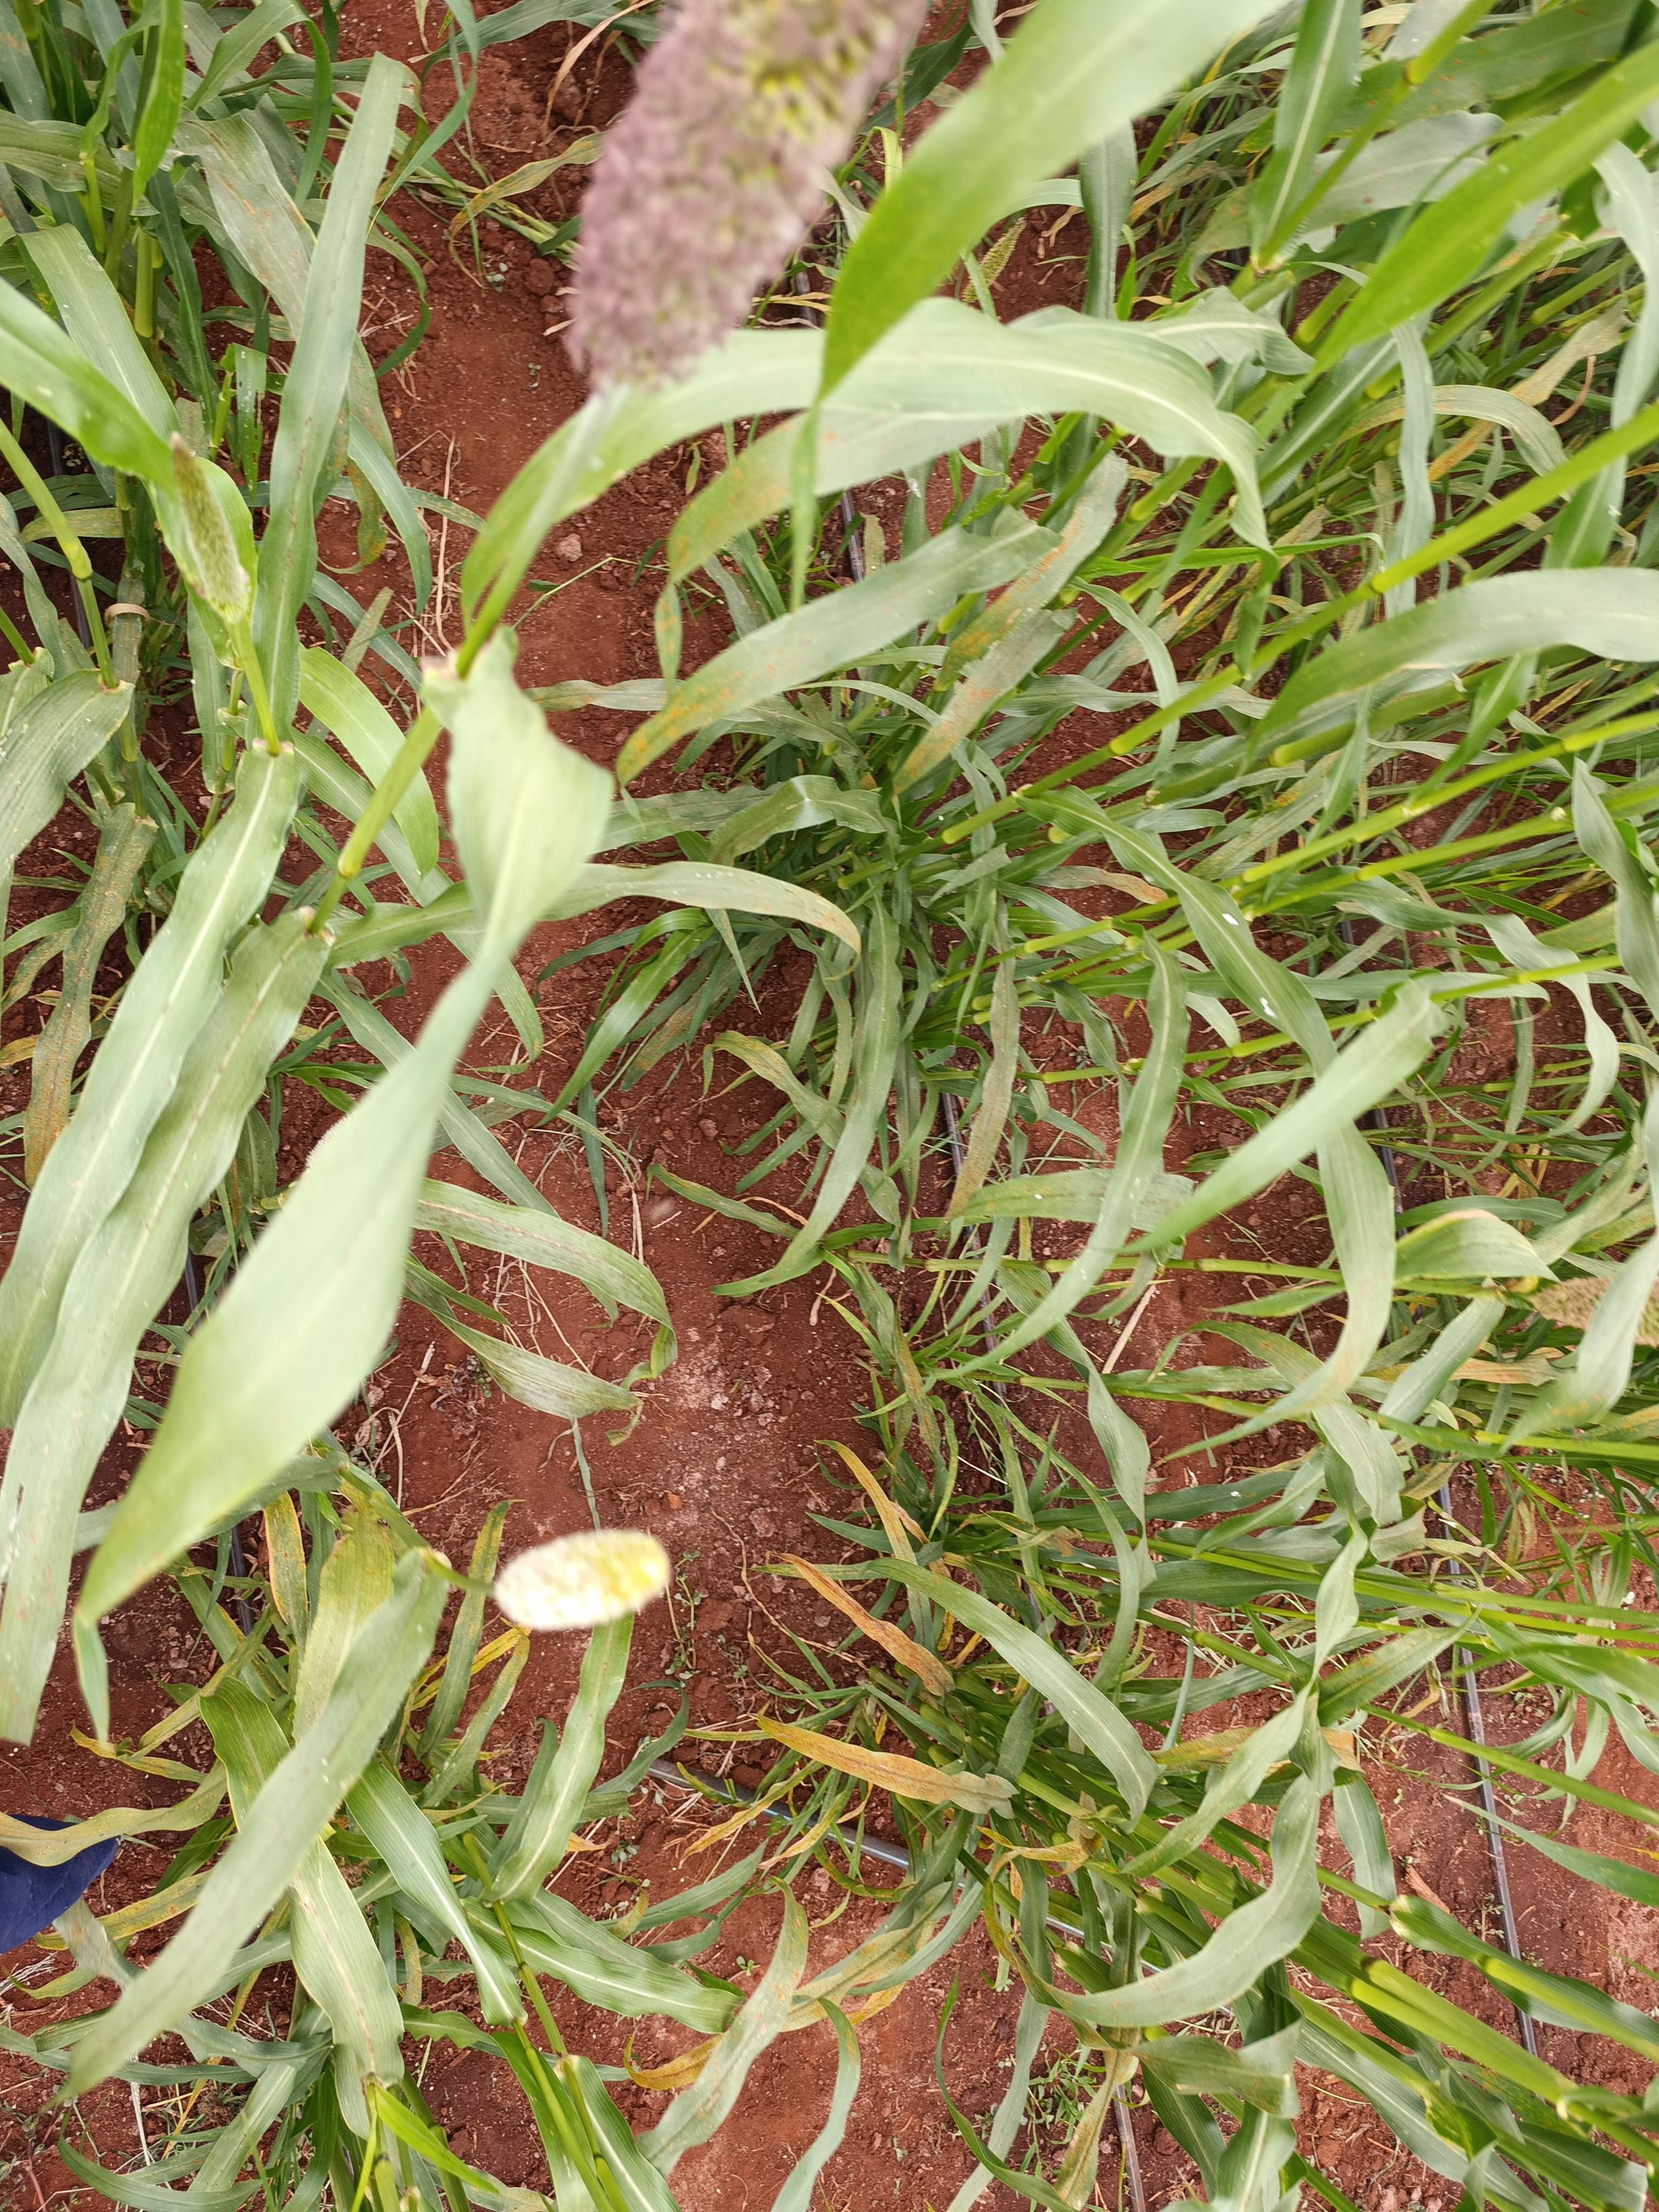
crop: pearl millet
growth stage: flowering
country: Kenya
